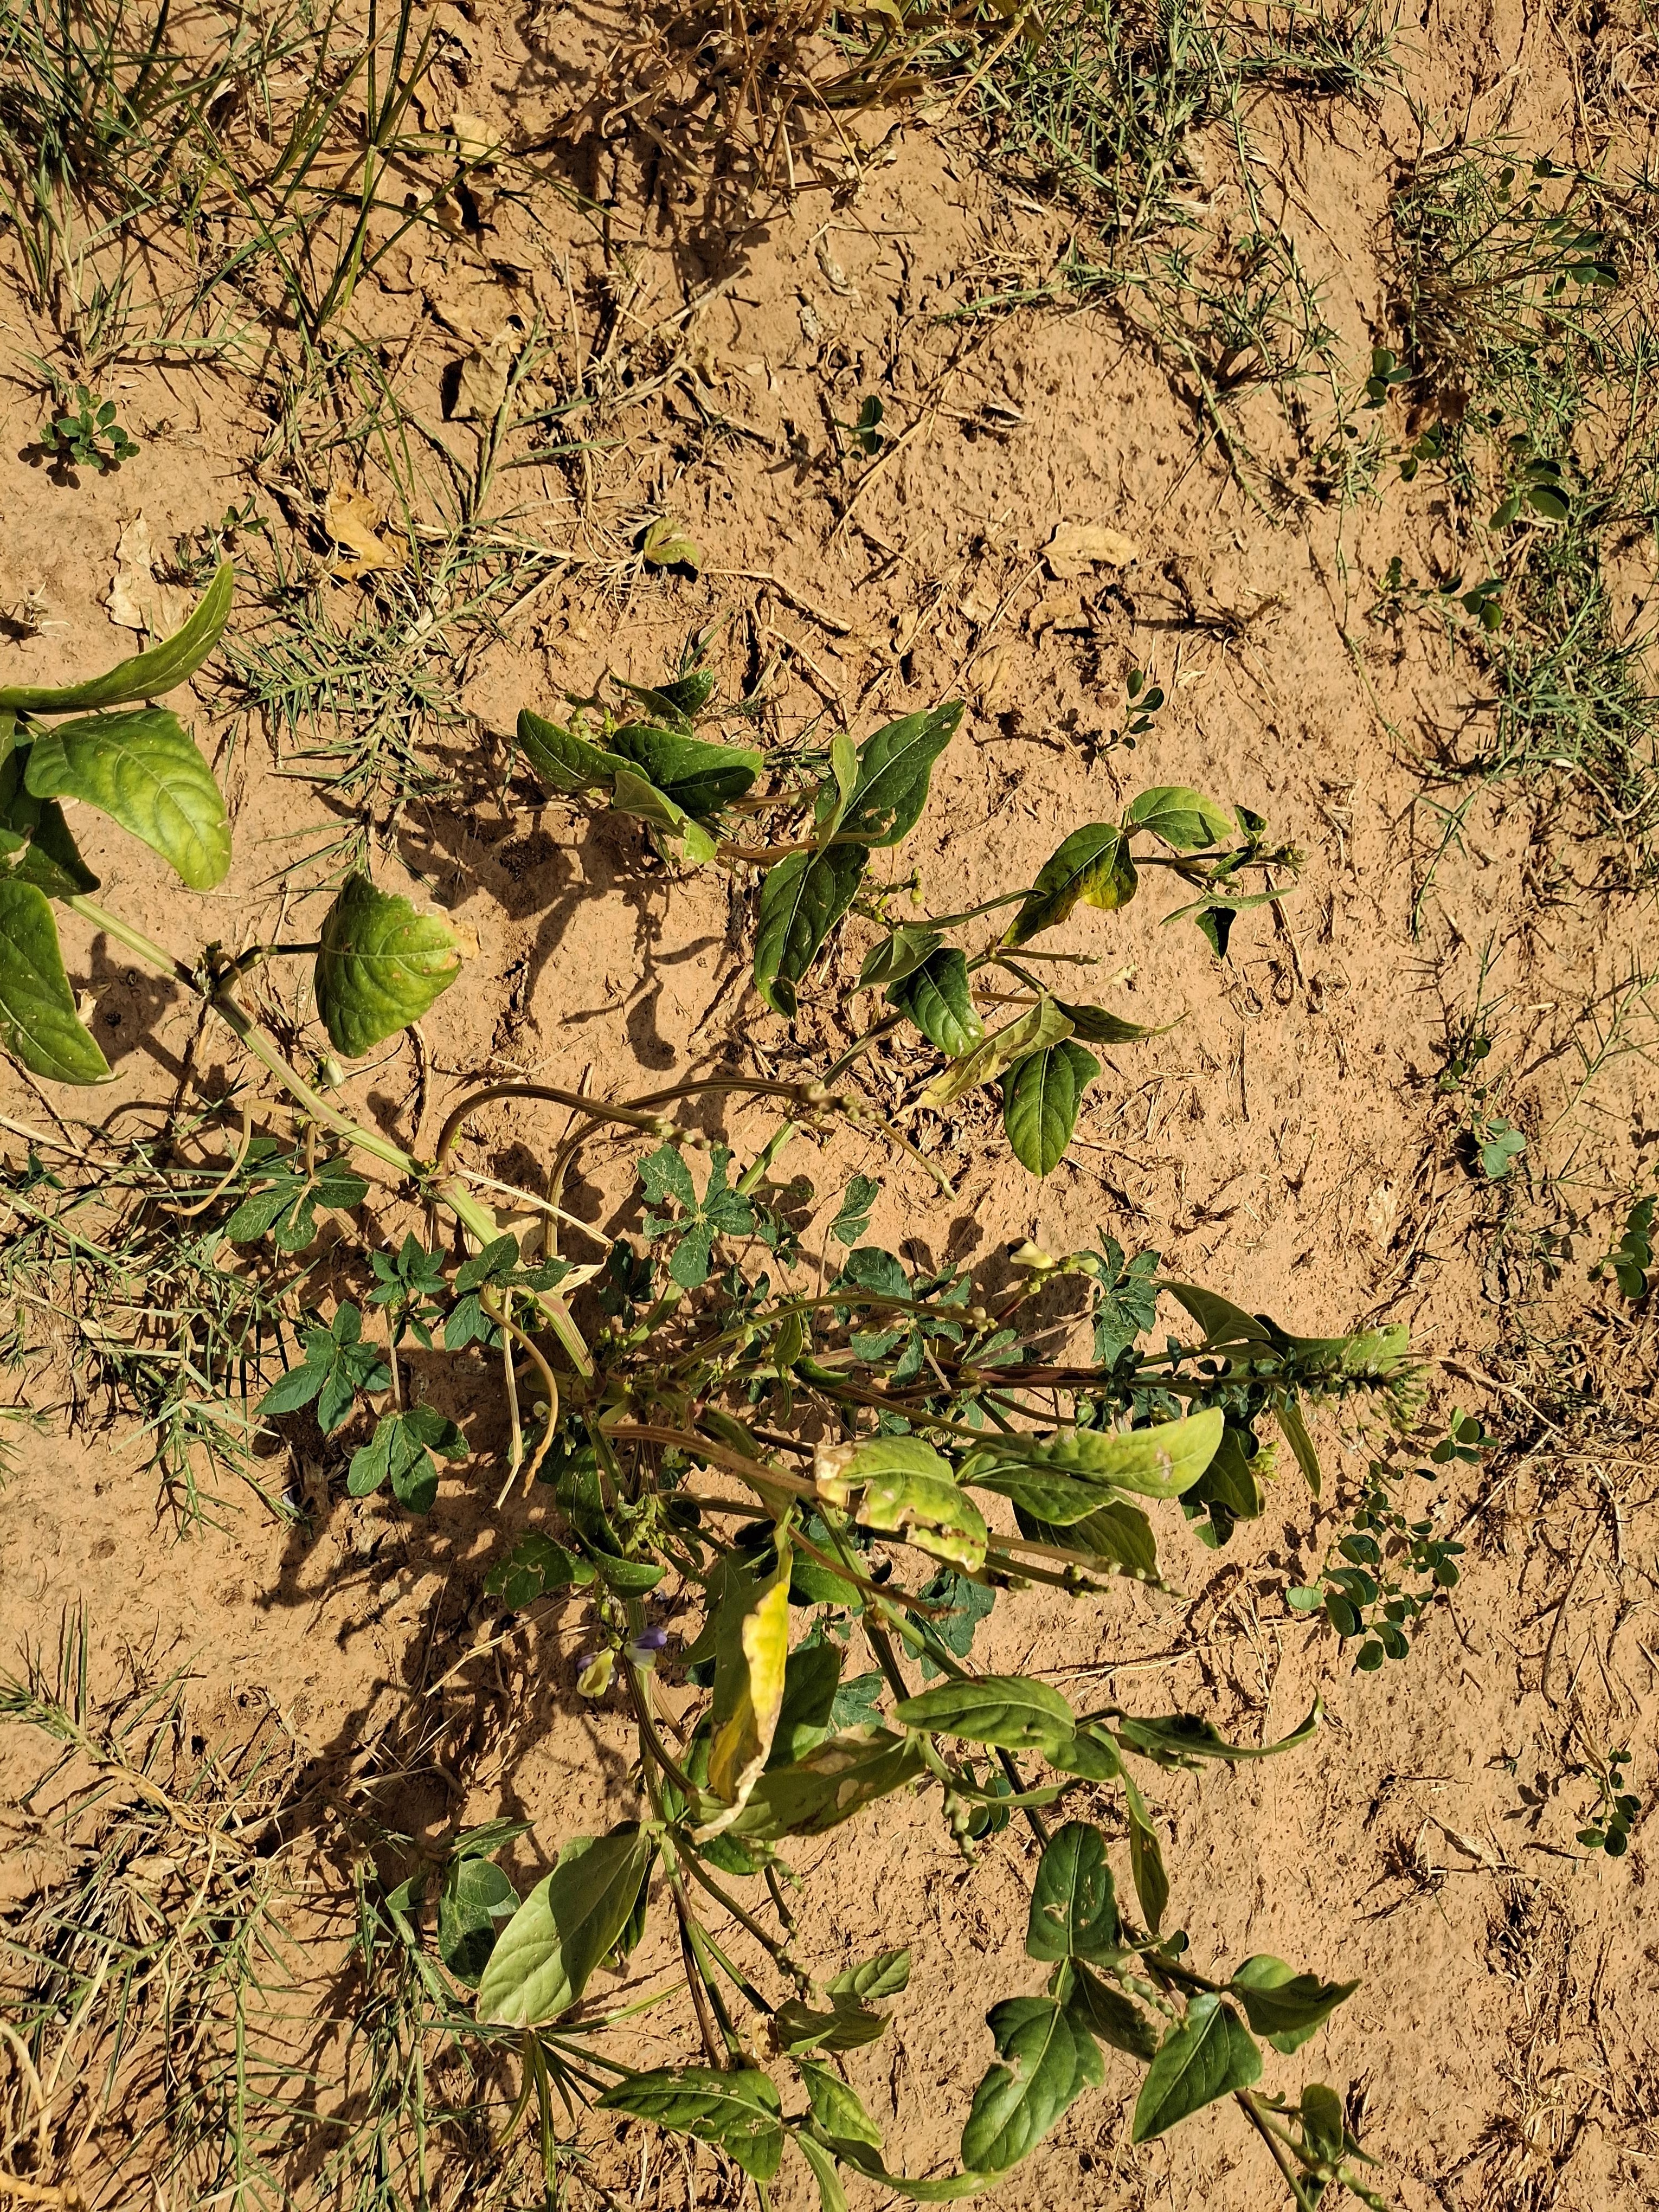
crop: cowpea
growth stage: harvest maturity
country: Nigeria
